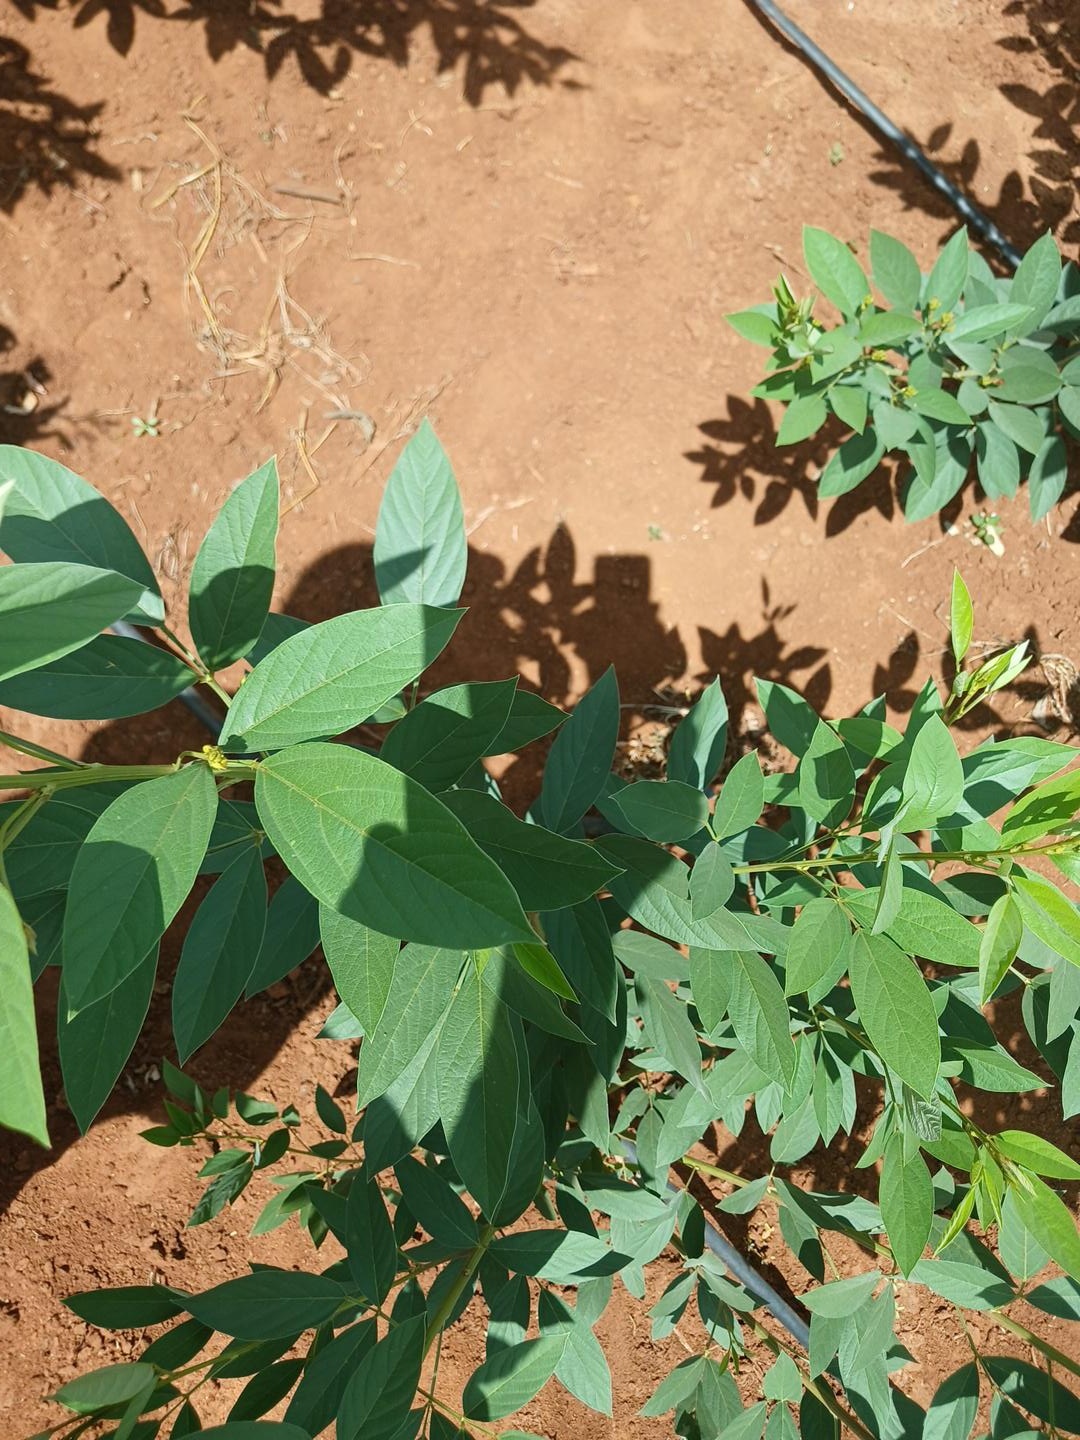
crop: pigeonpea
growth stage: flowering
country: Kenya
